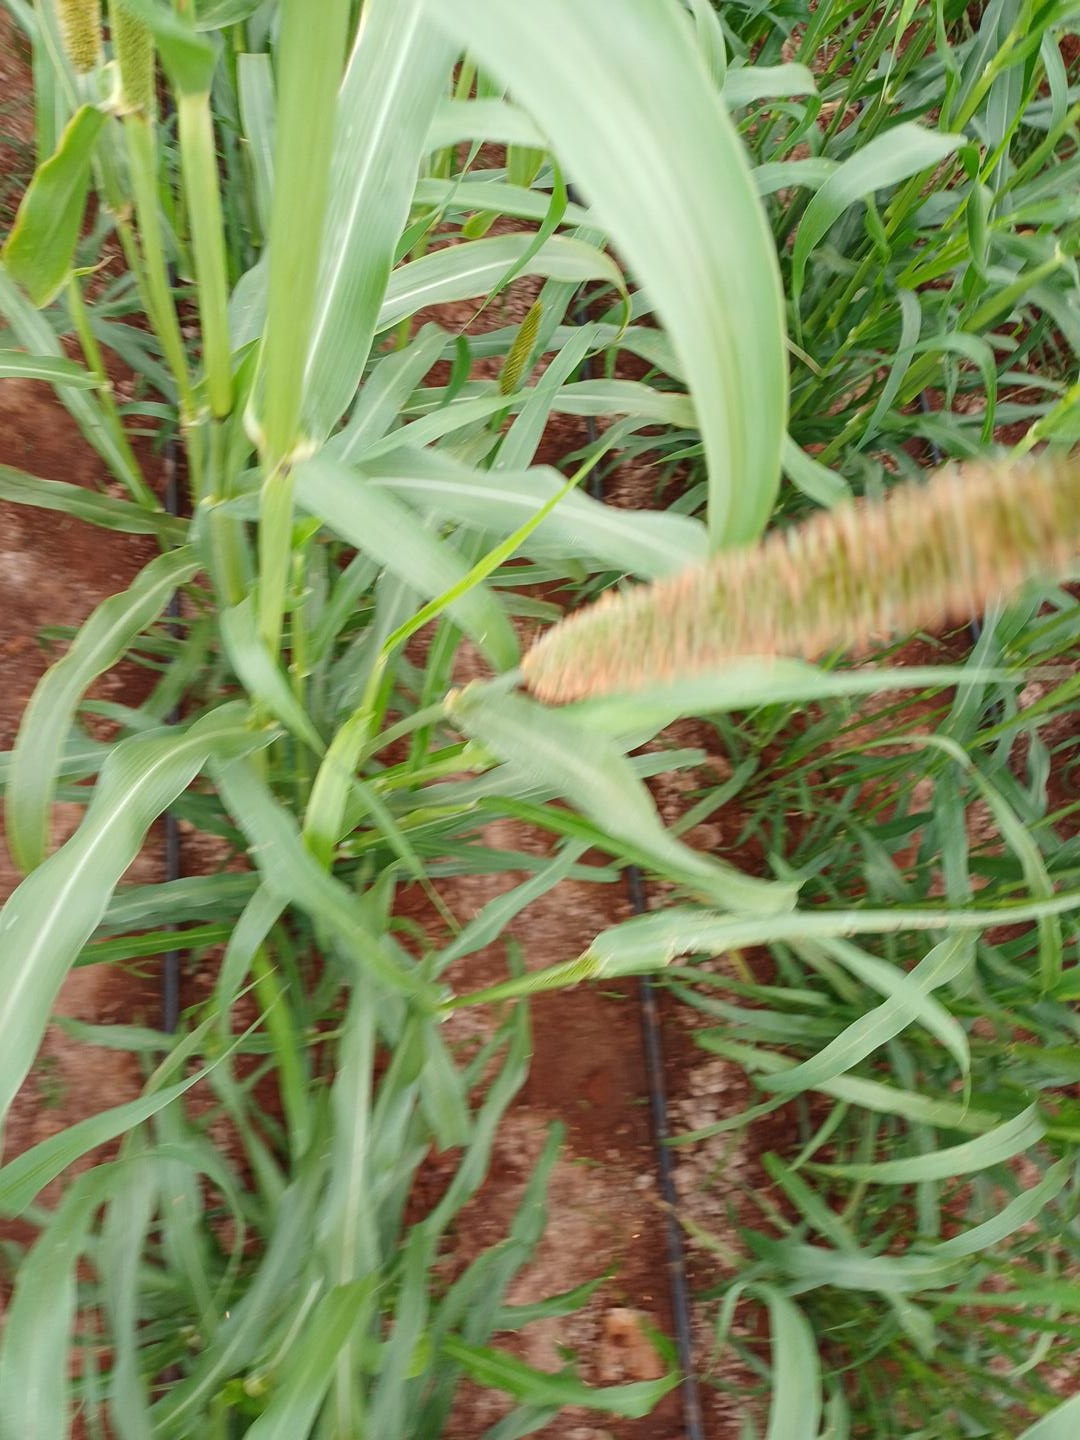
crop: pearl millet
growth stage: flowering
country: Kenya
